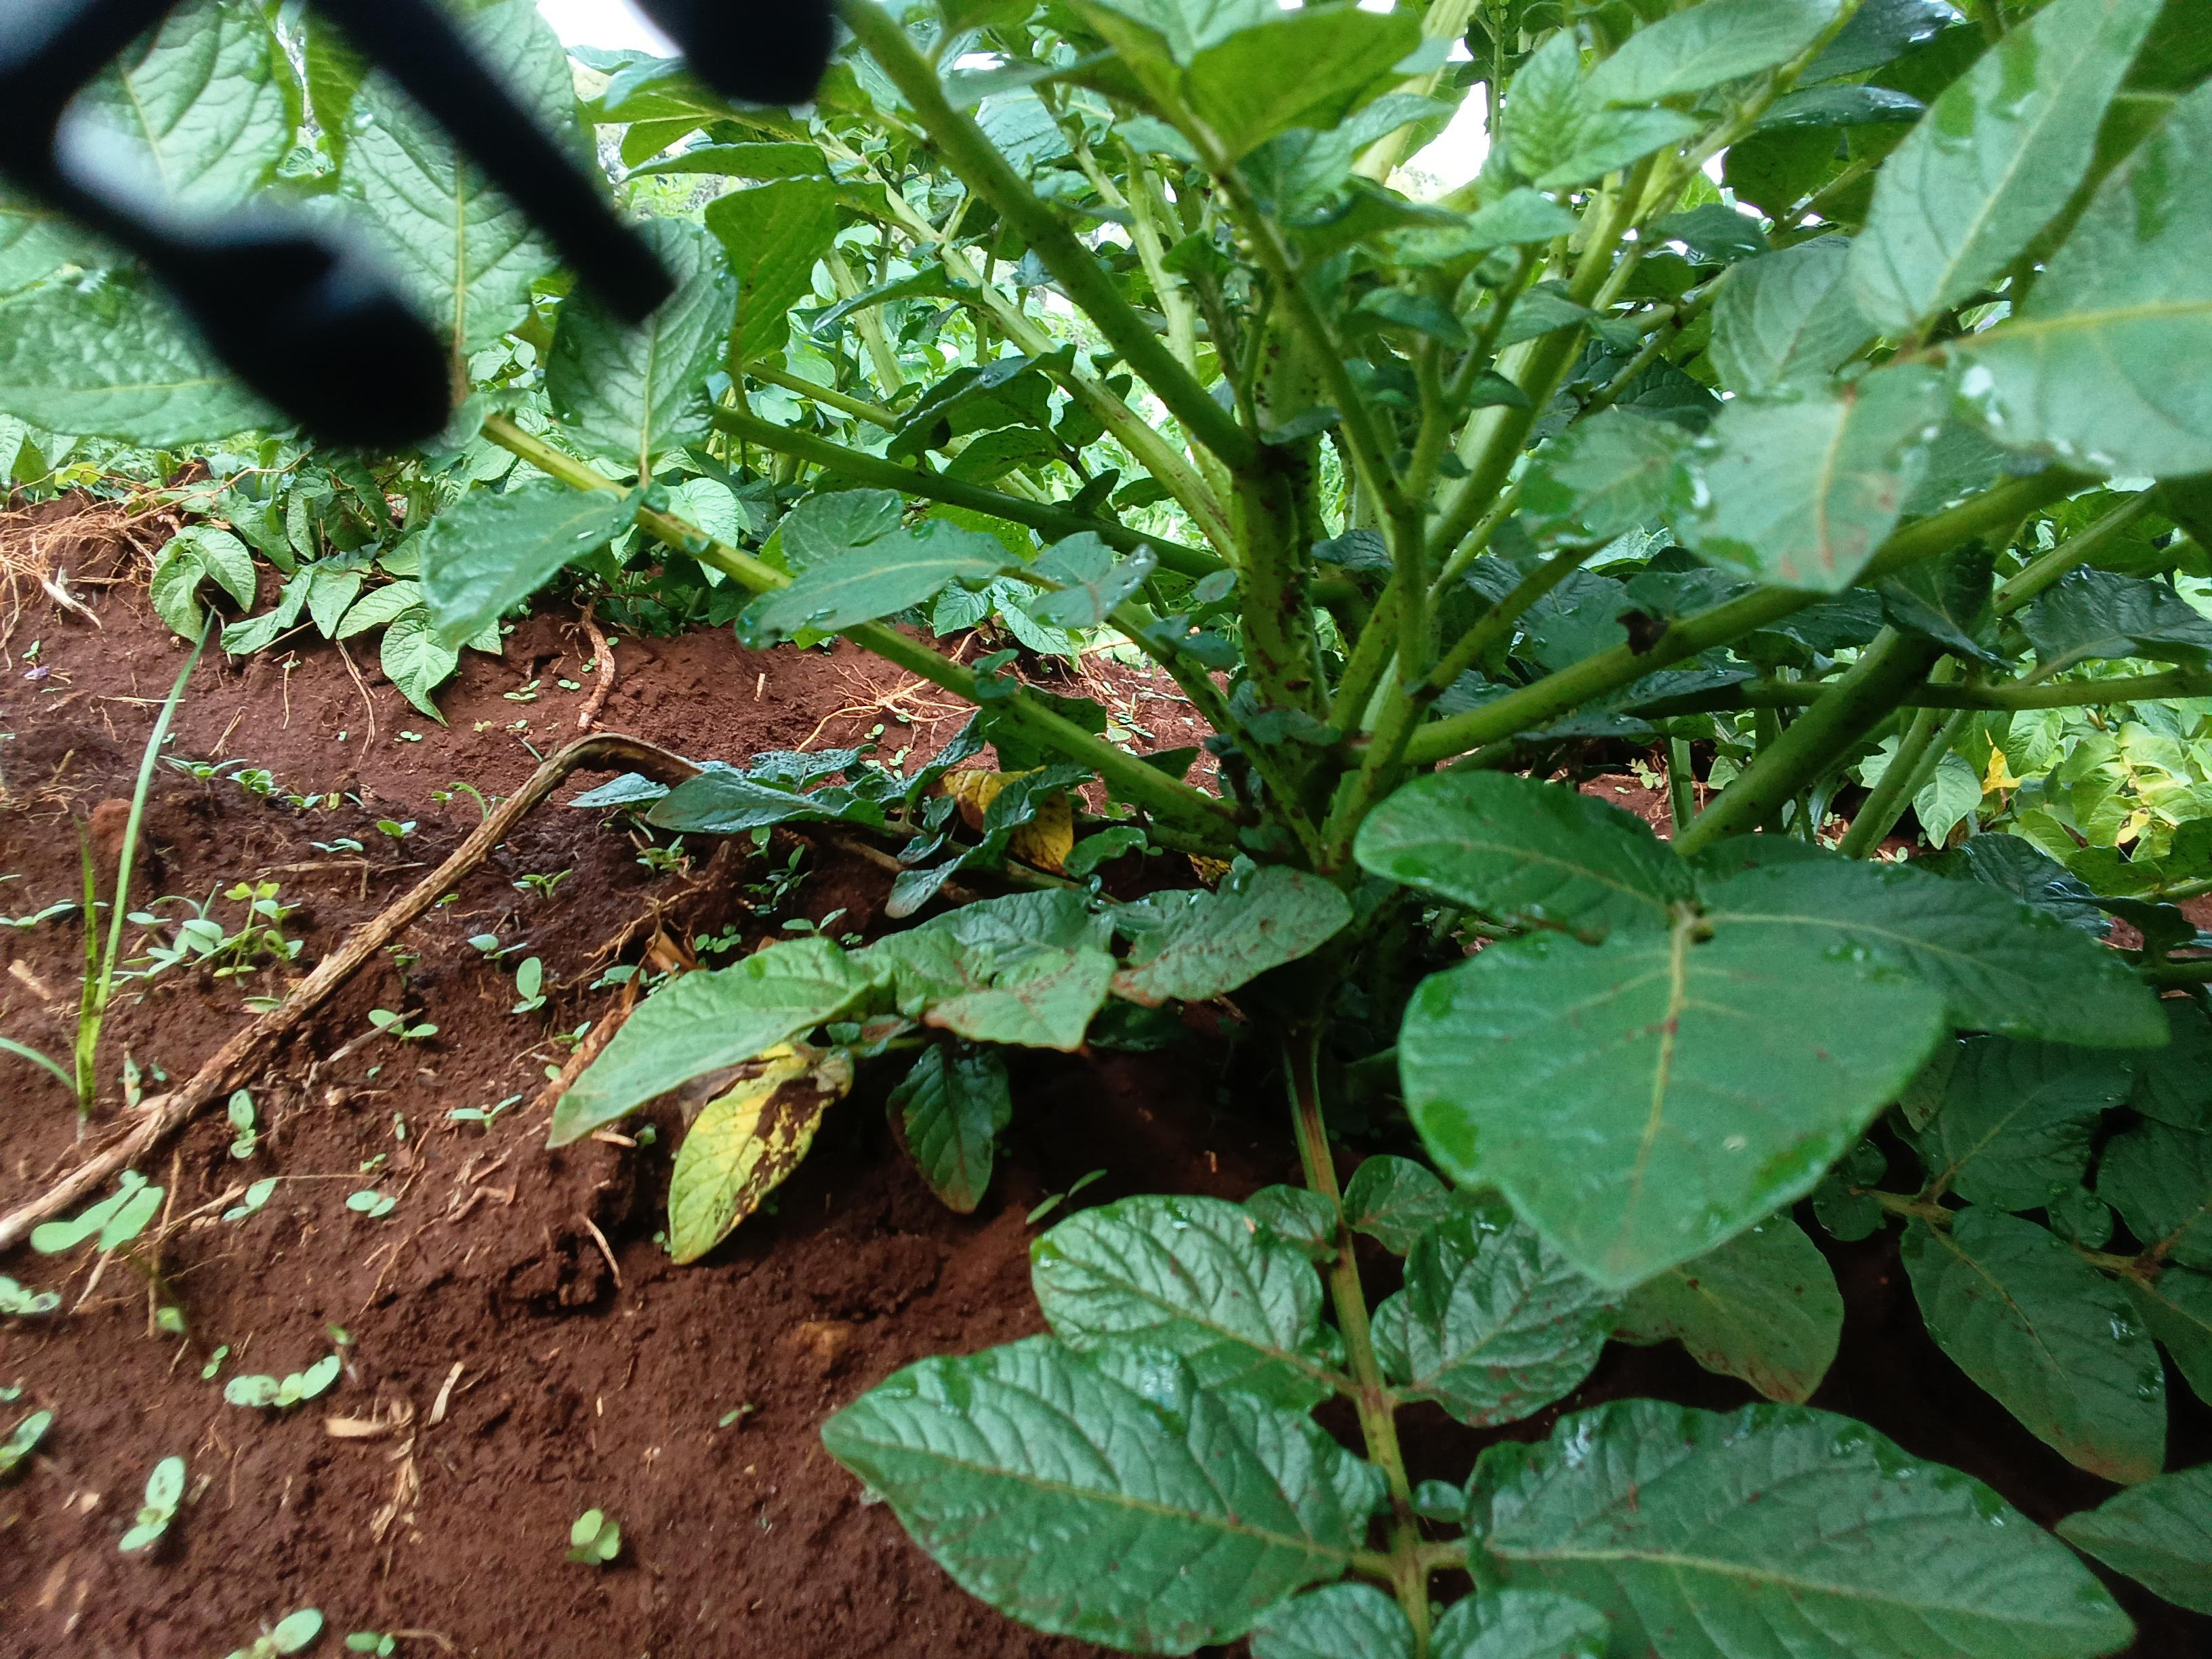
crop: potato
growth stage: flowering
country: Kenya
